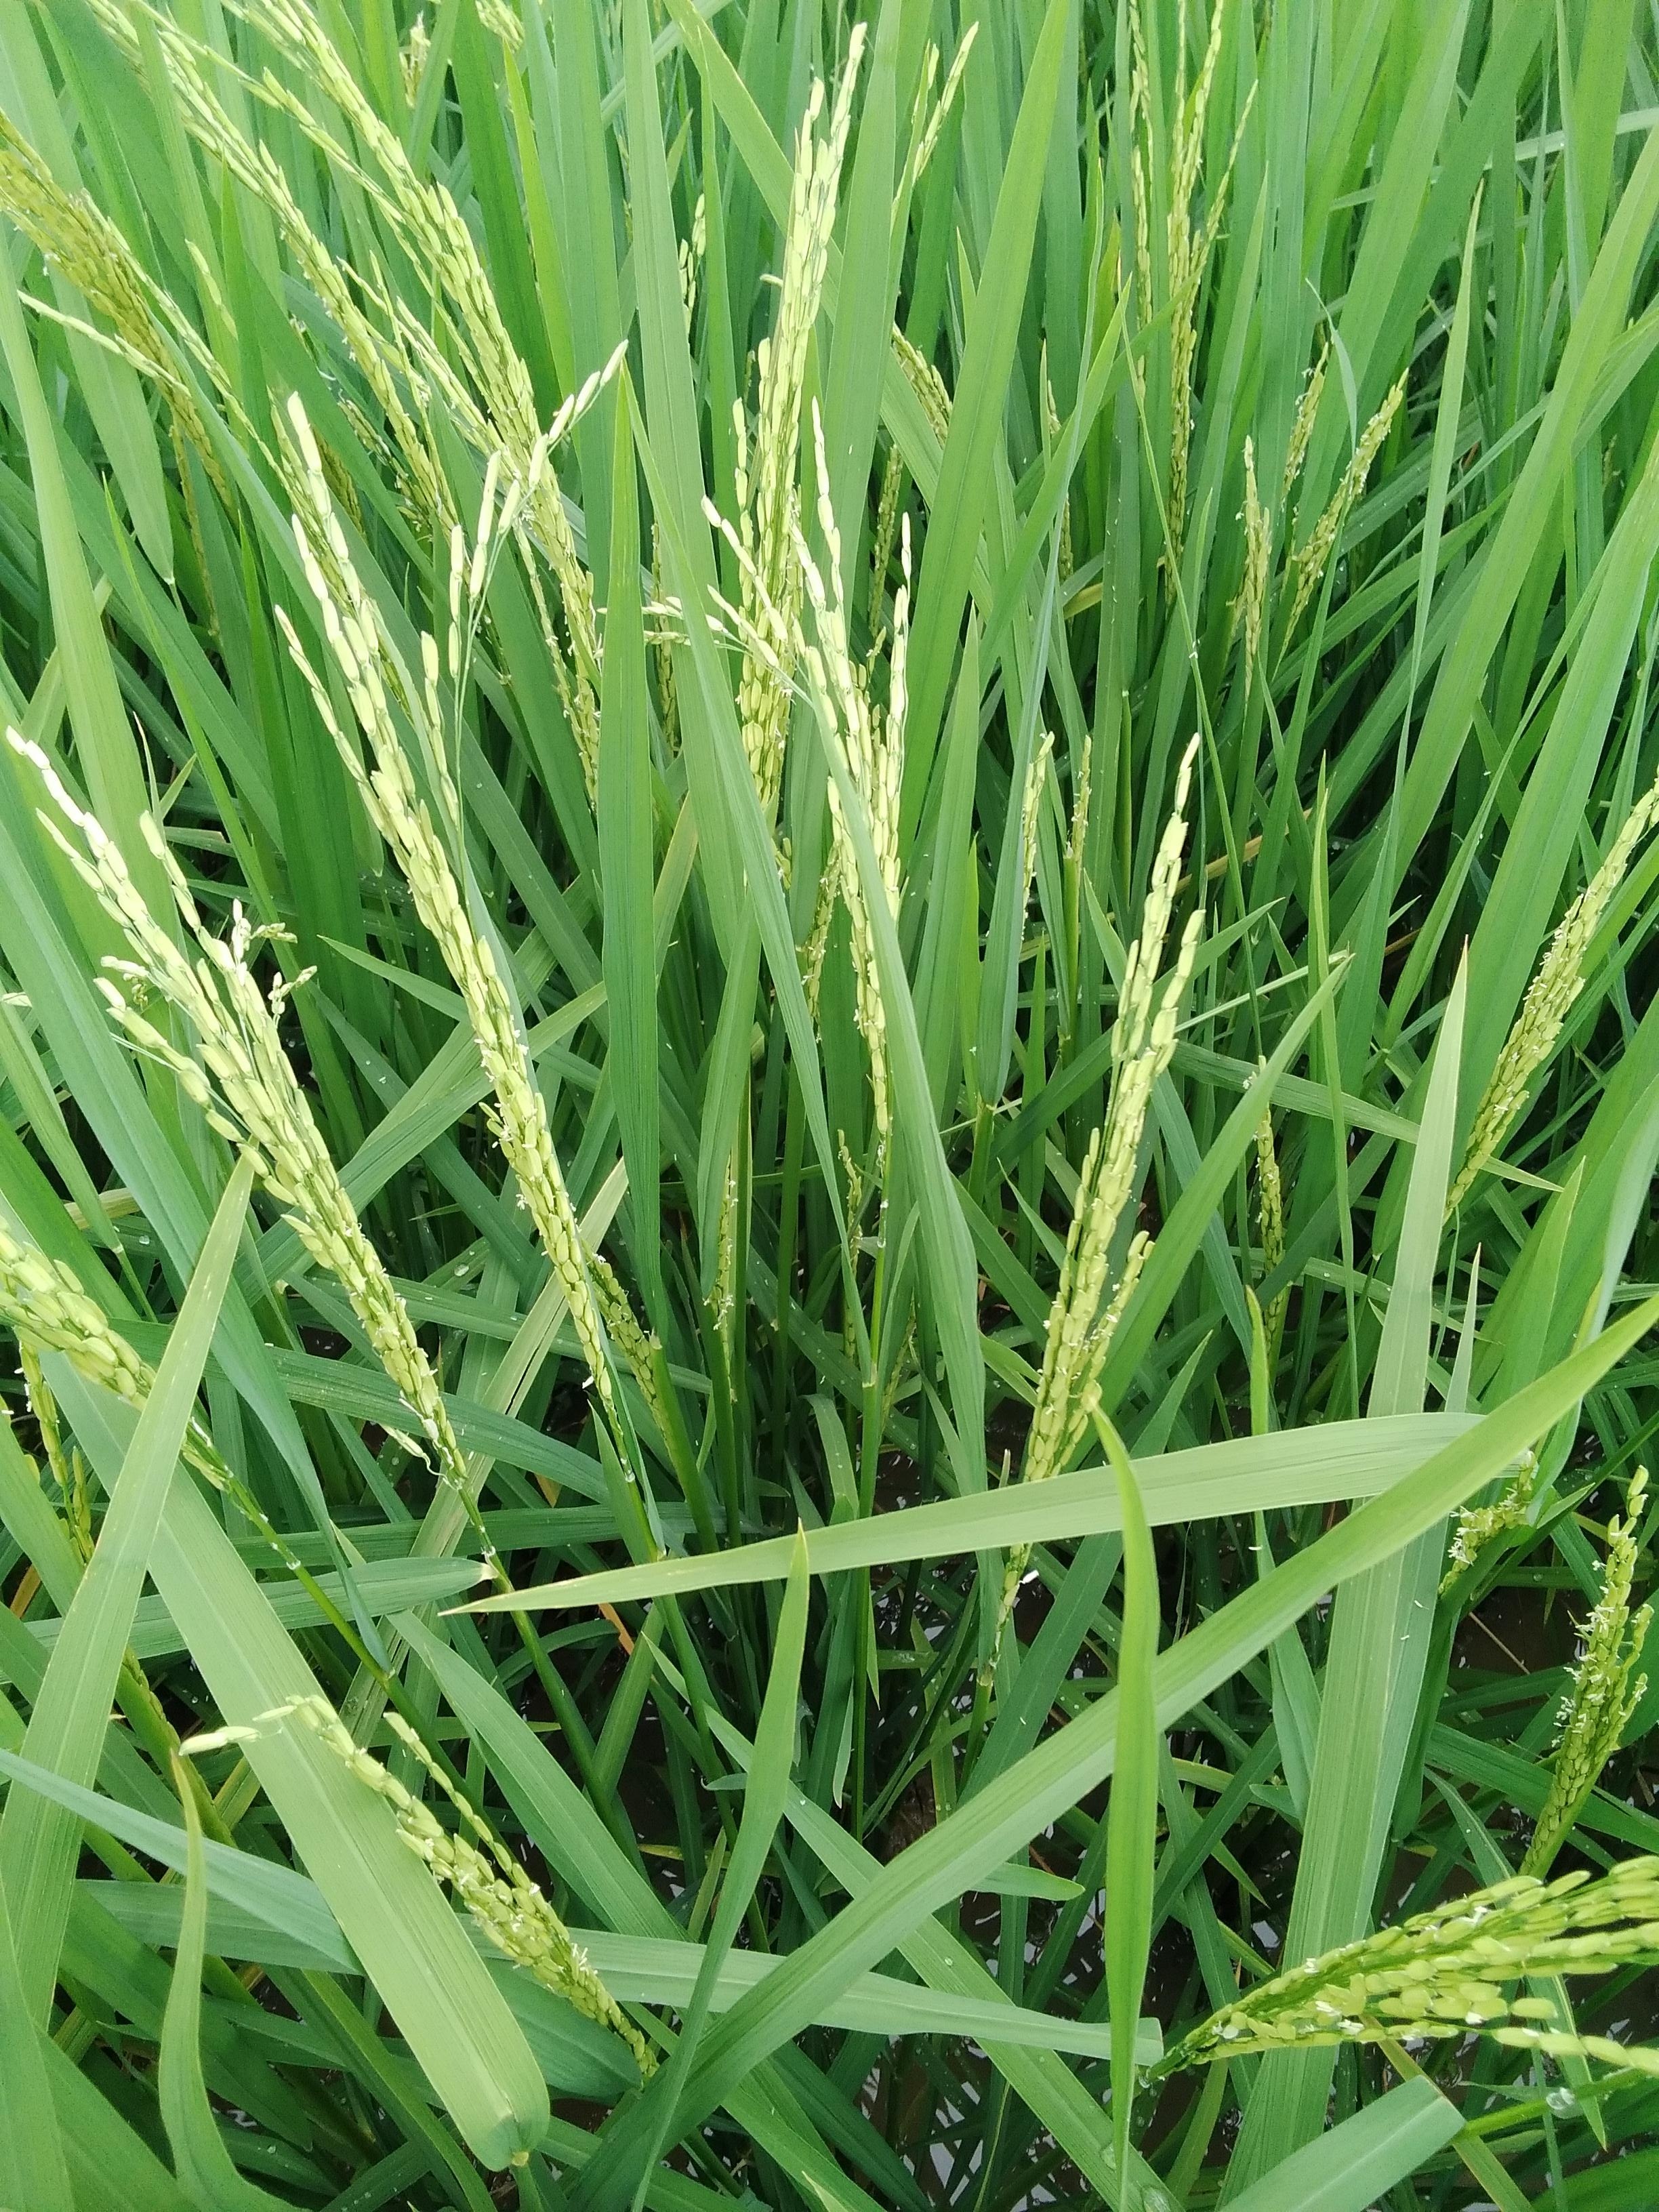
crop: rice
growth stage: flowering
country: Nigeria
